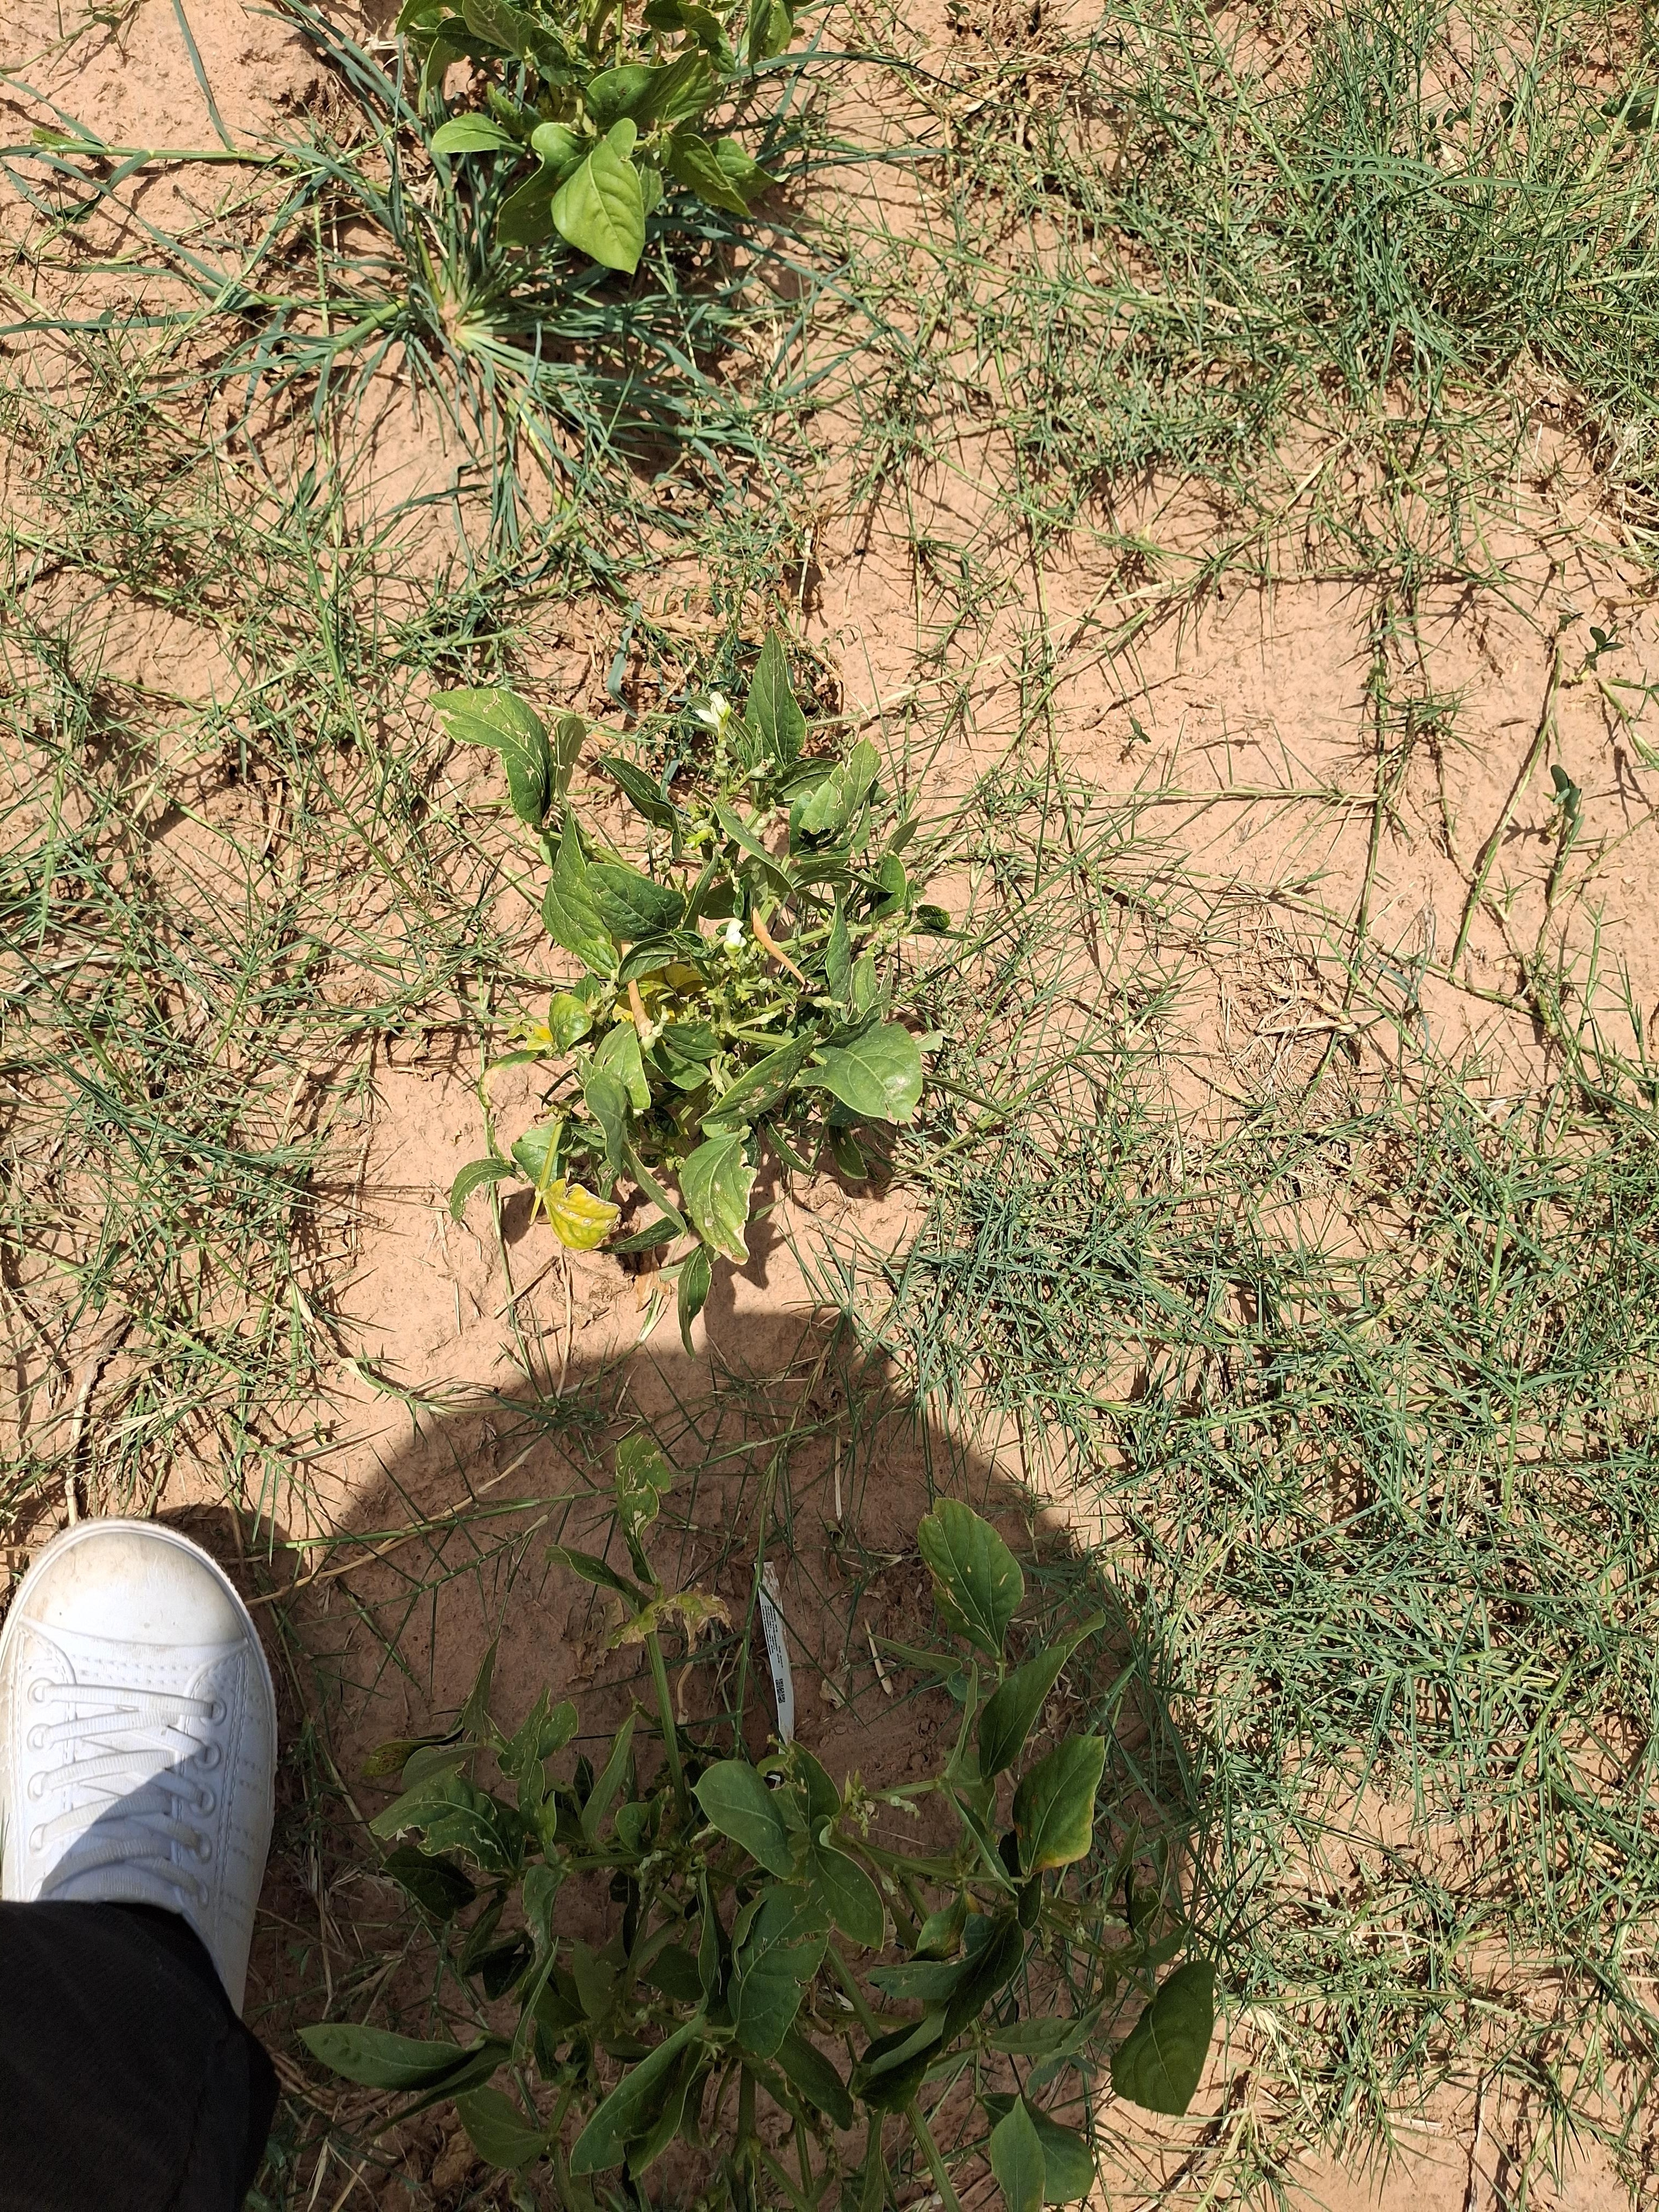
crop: cowpea
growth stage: harvest maturity
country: Nigeria
